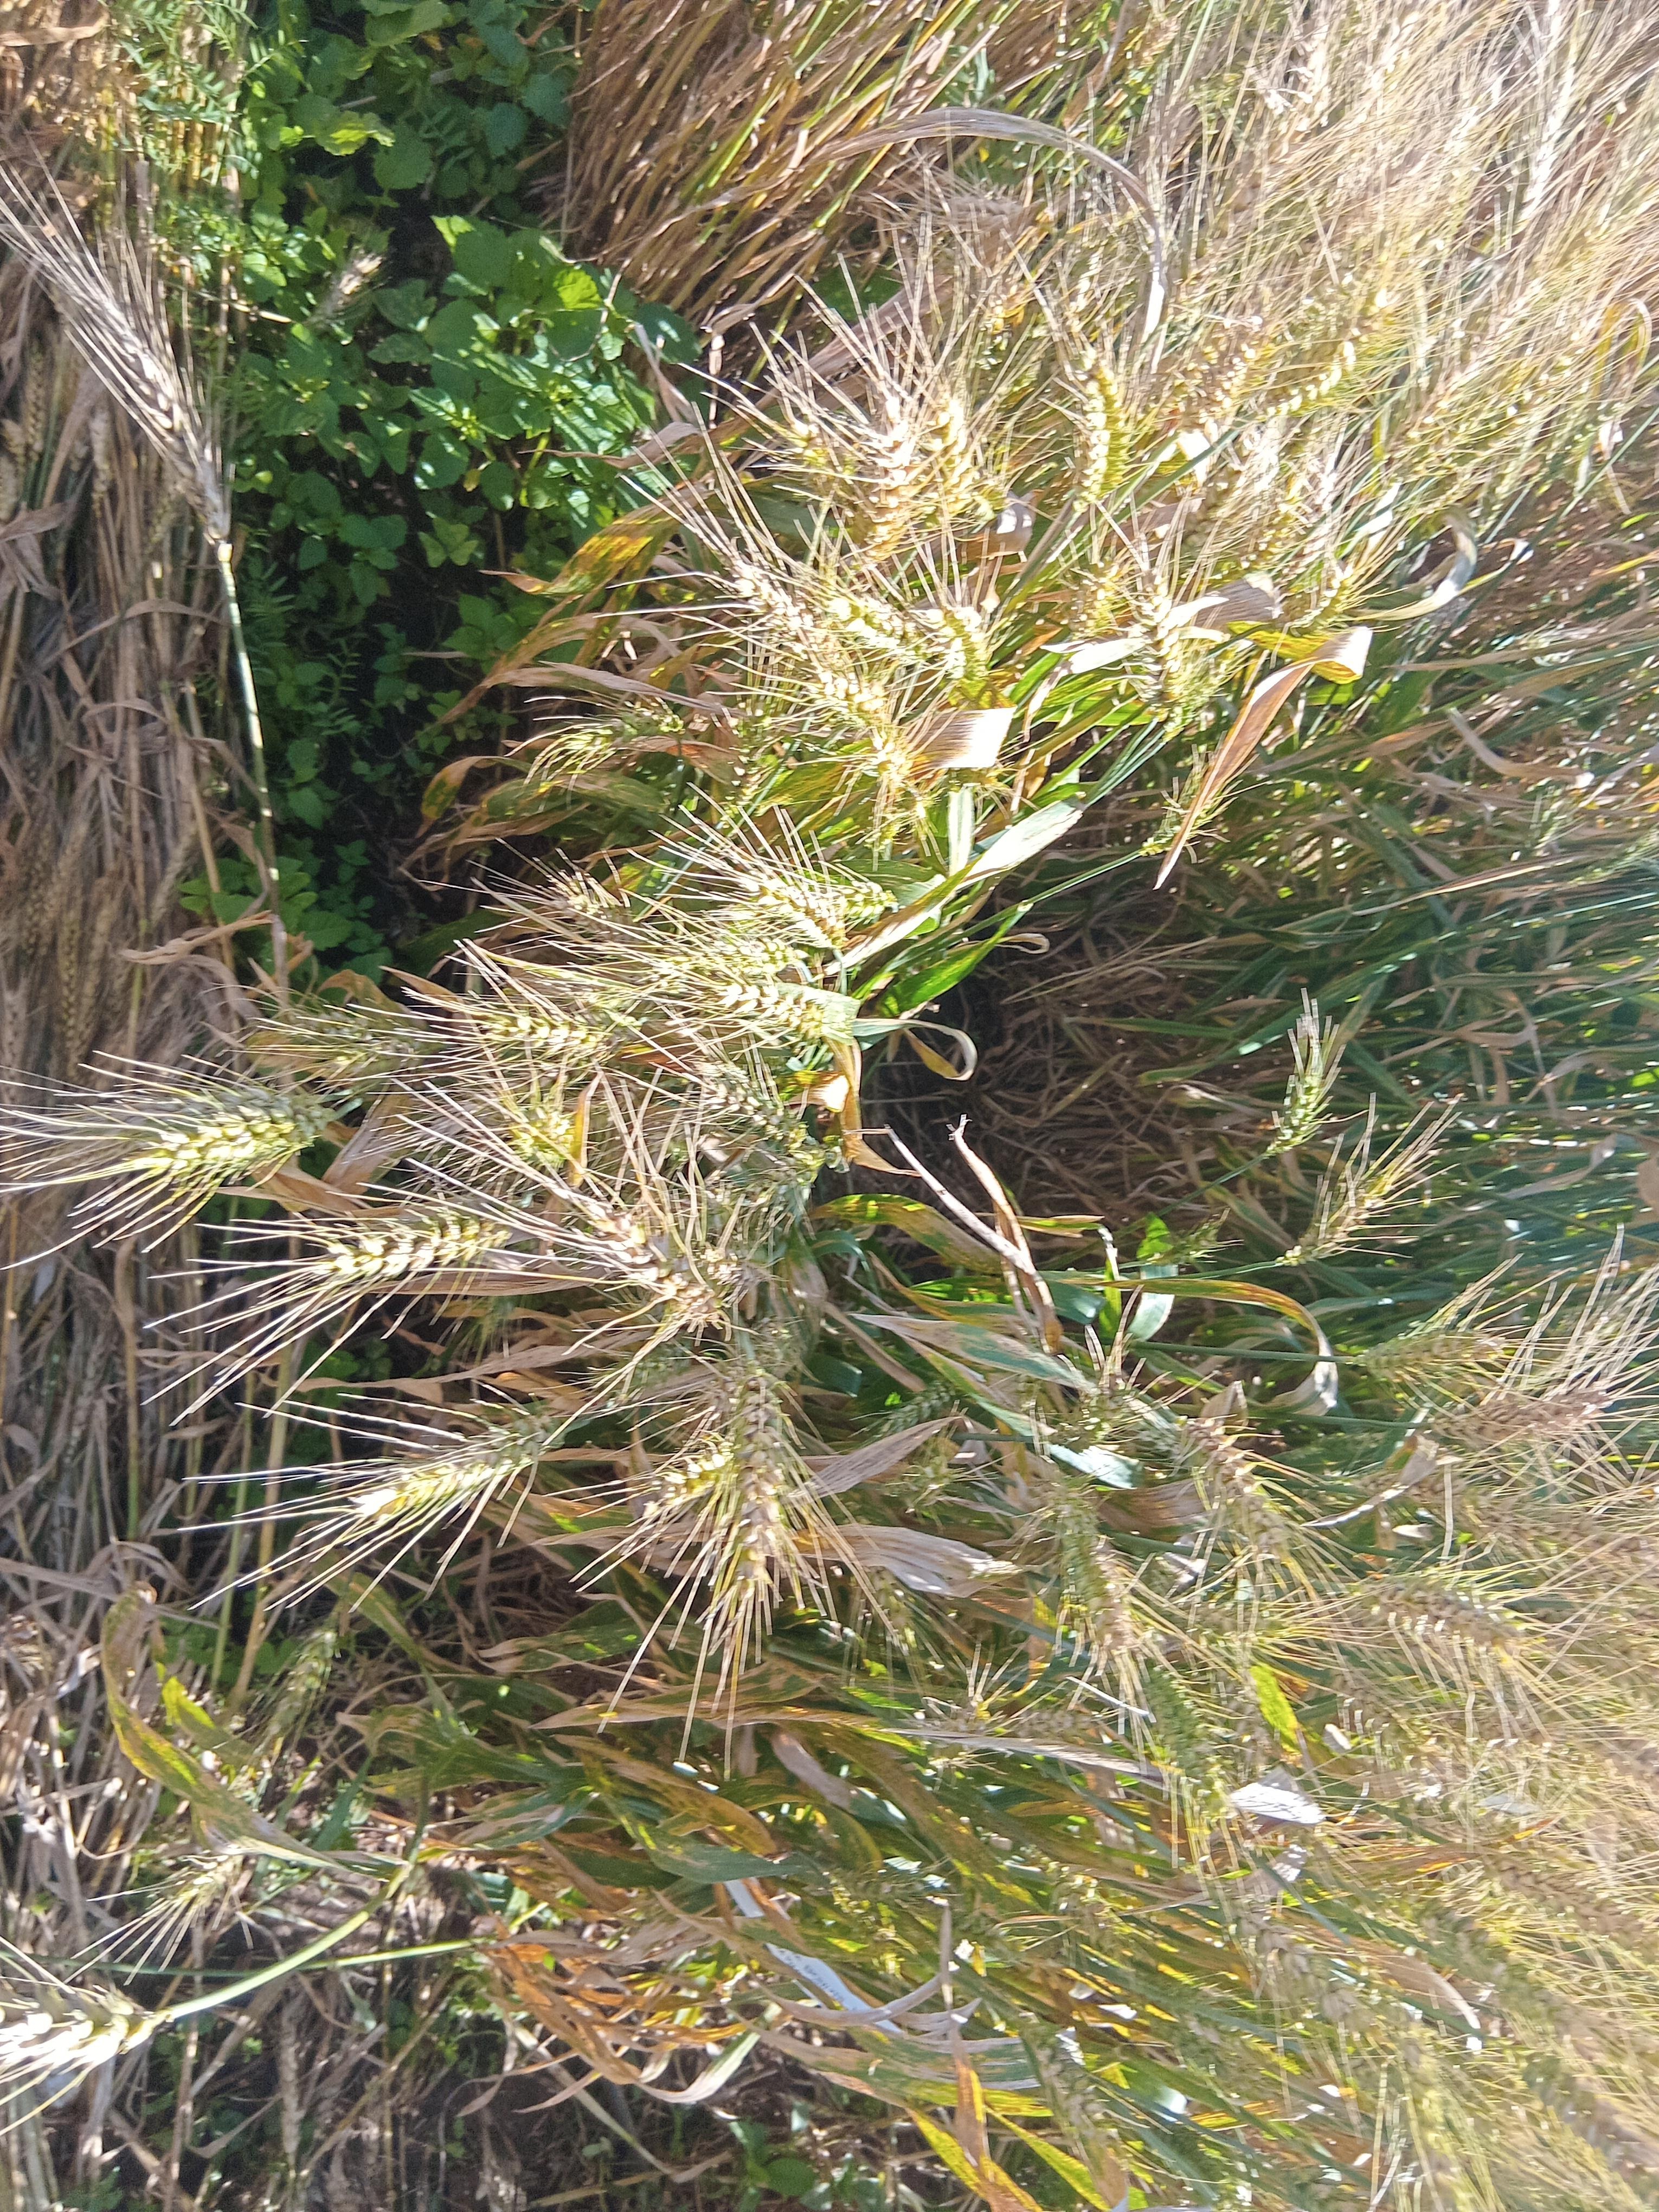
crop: wheat
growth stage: maturity
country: Kenya
